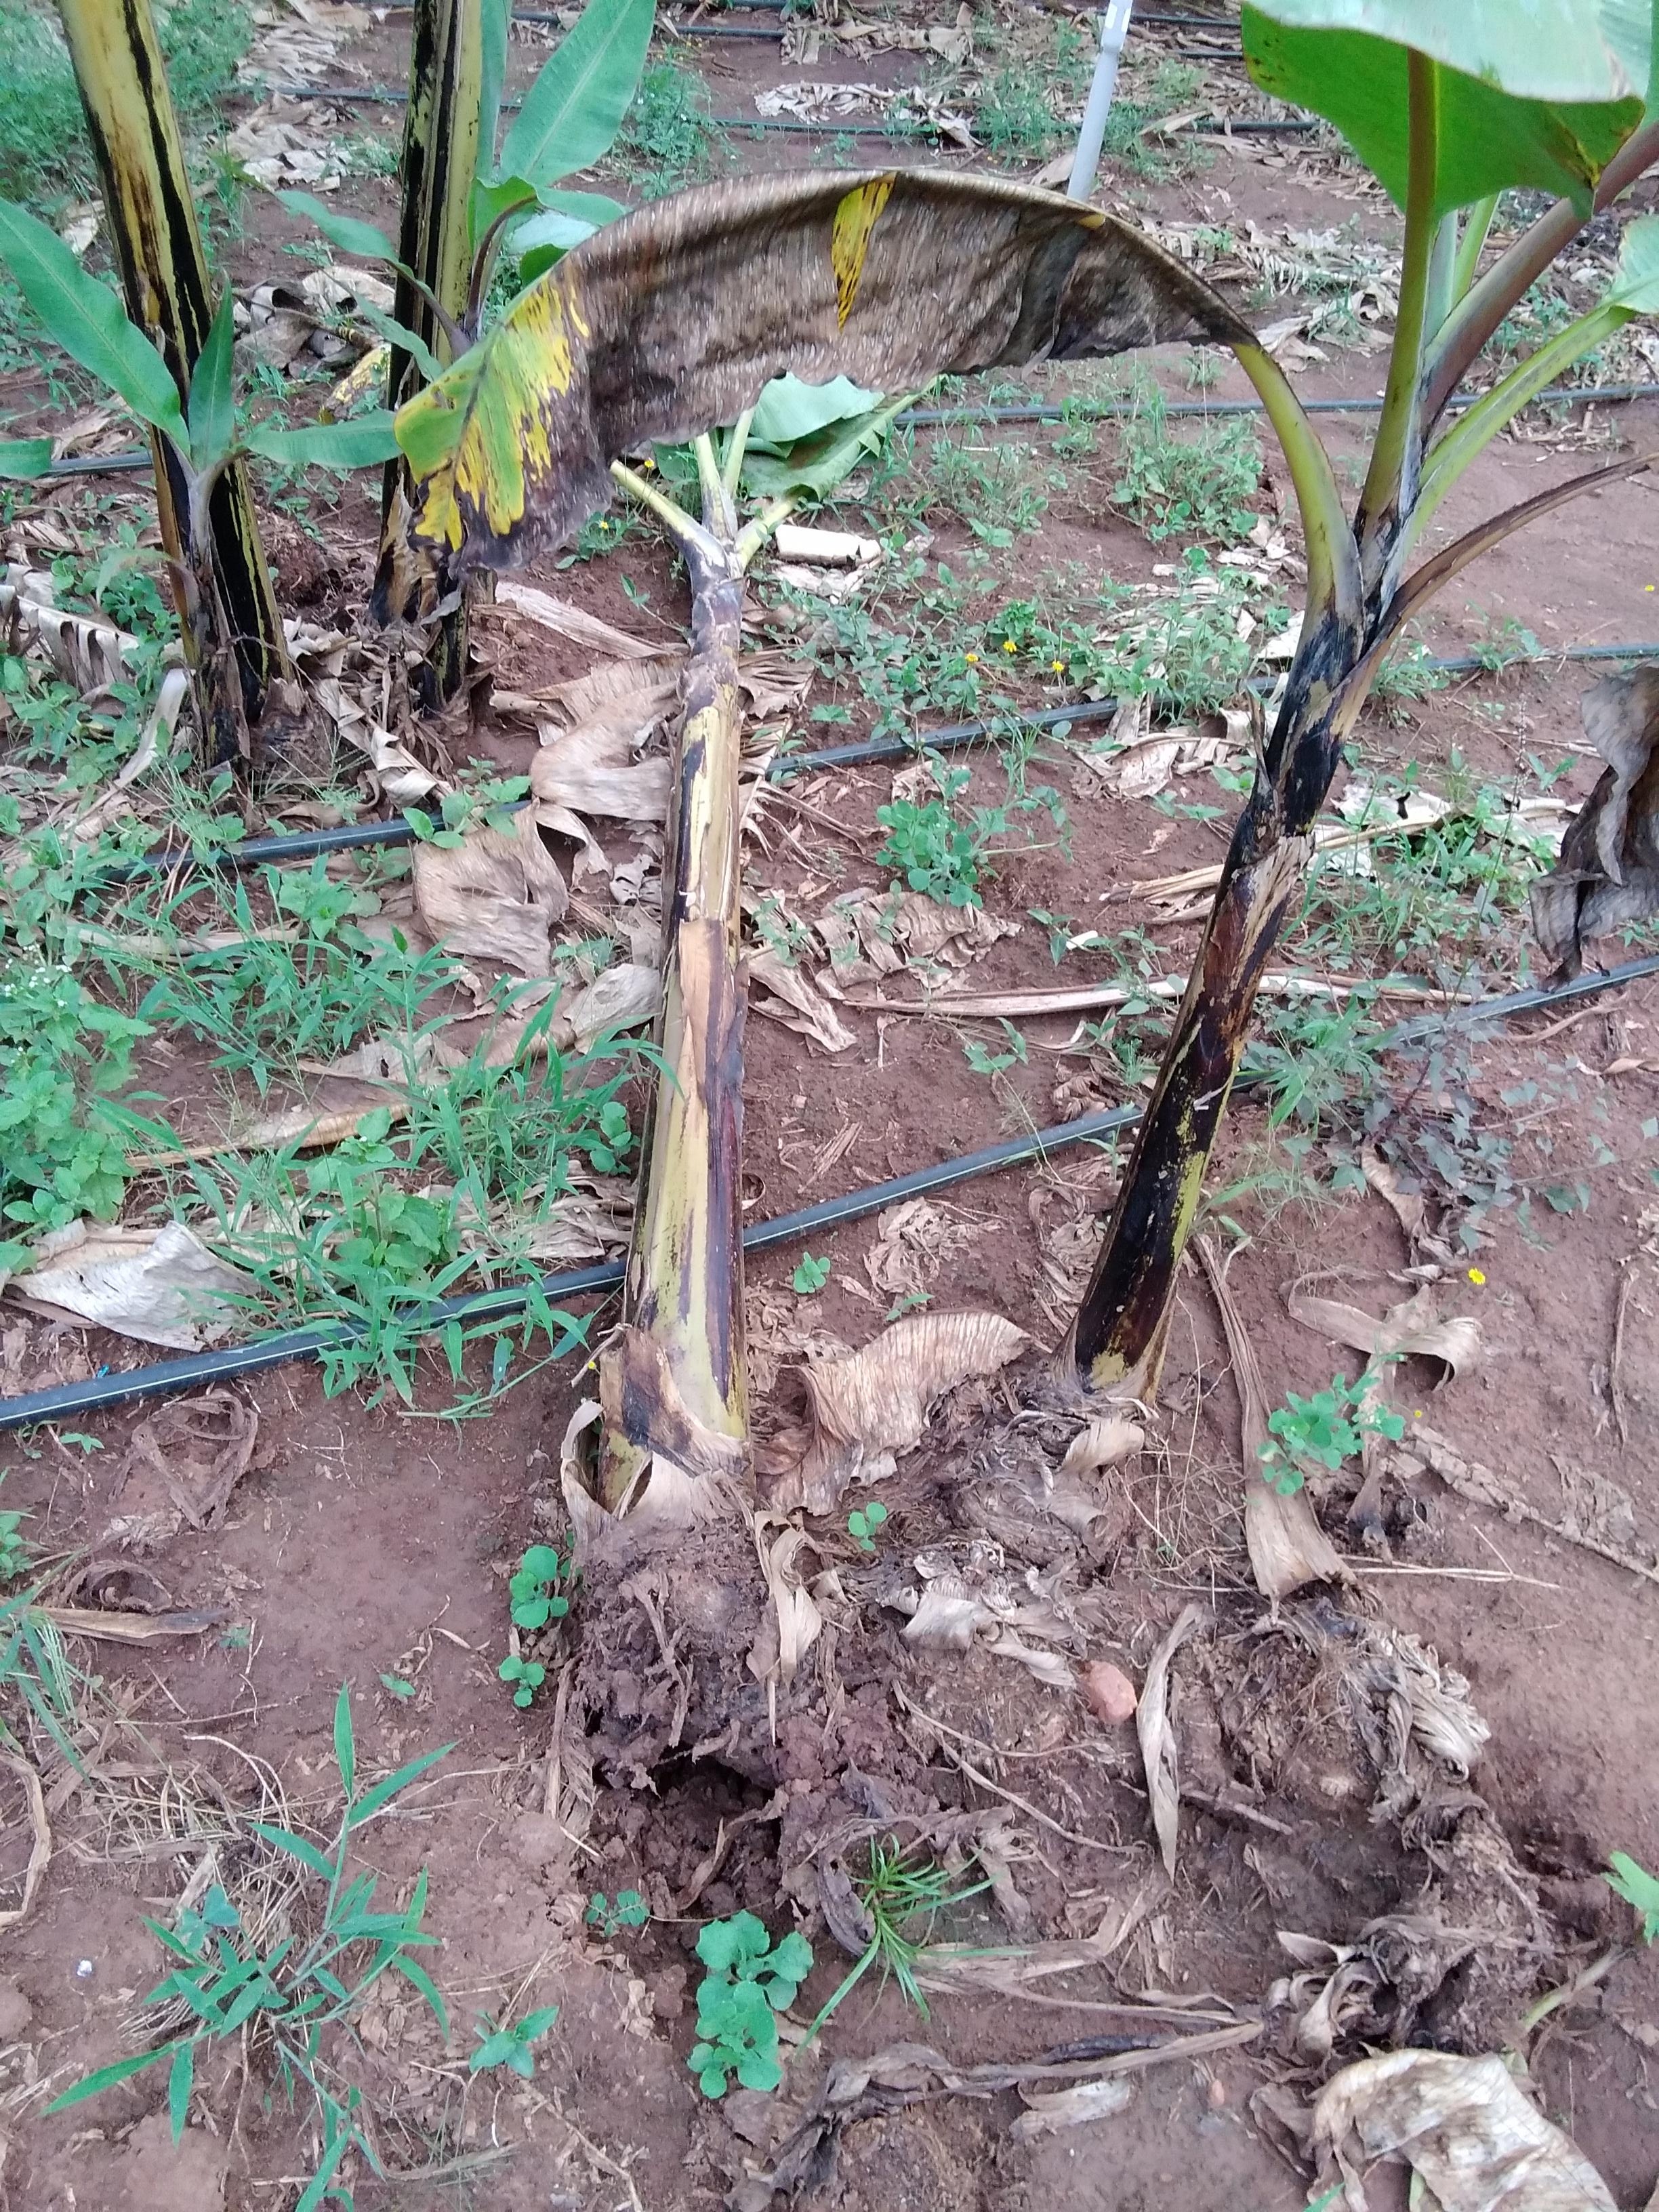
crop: banana
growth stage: vegetative
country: Tanzania
